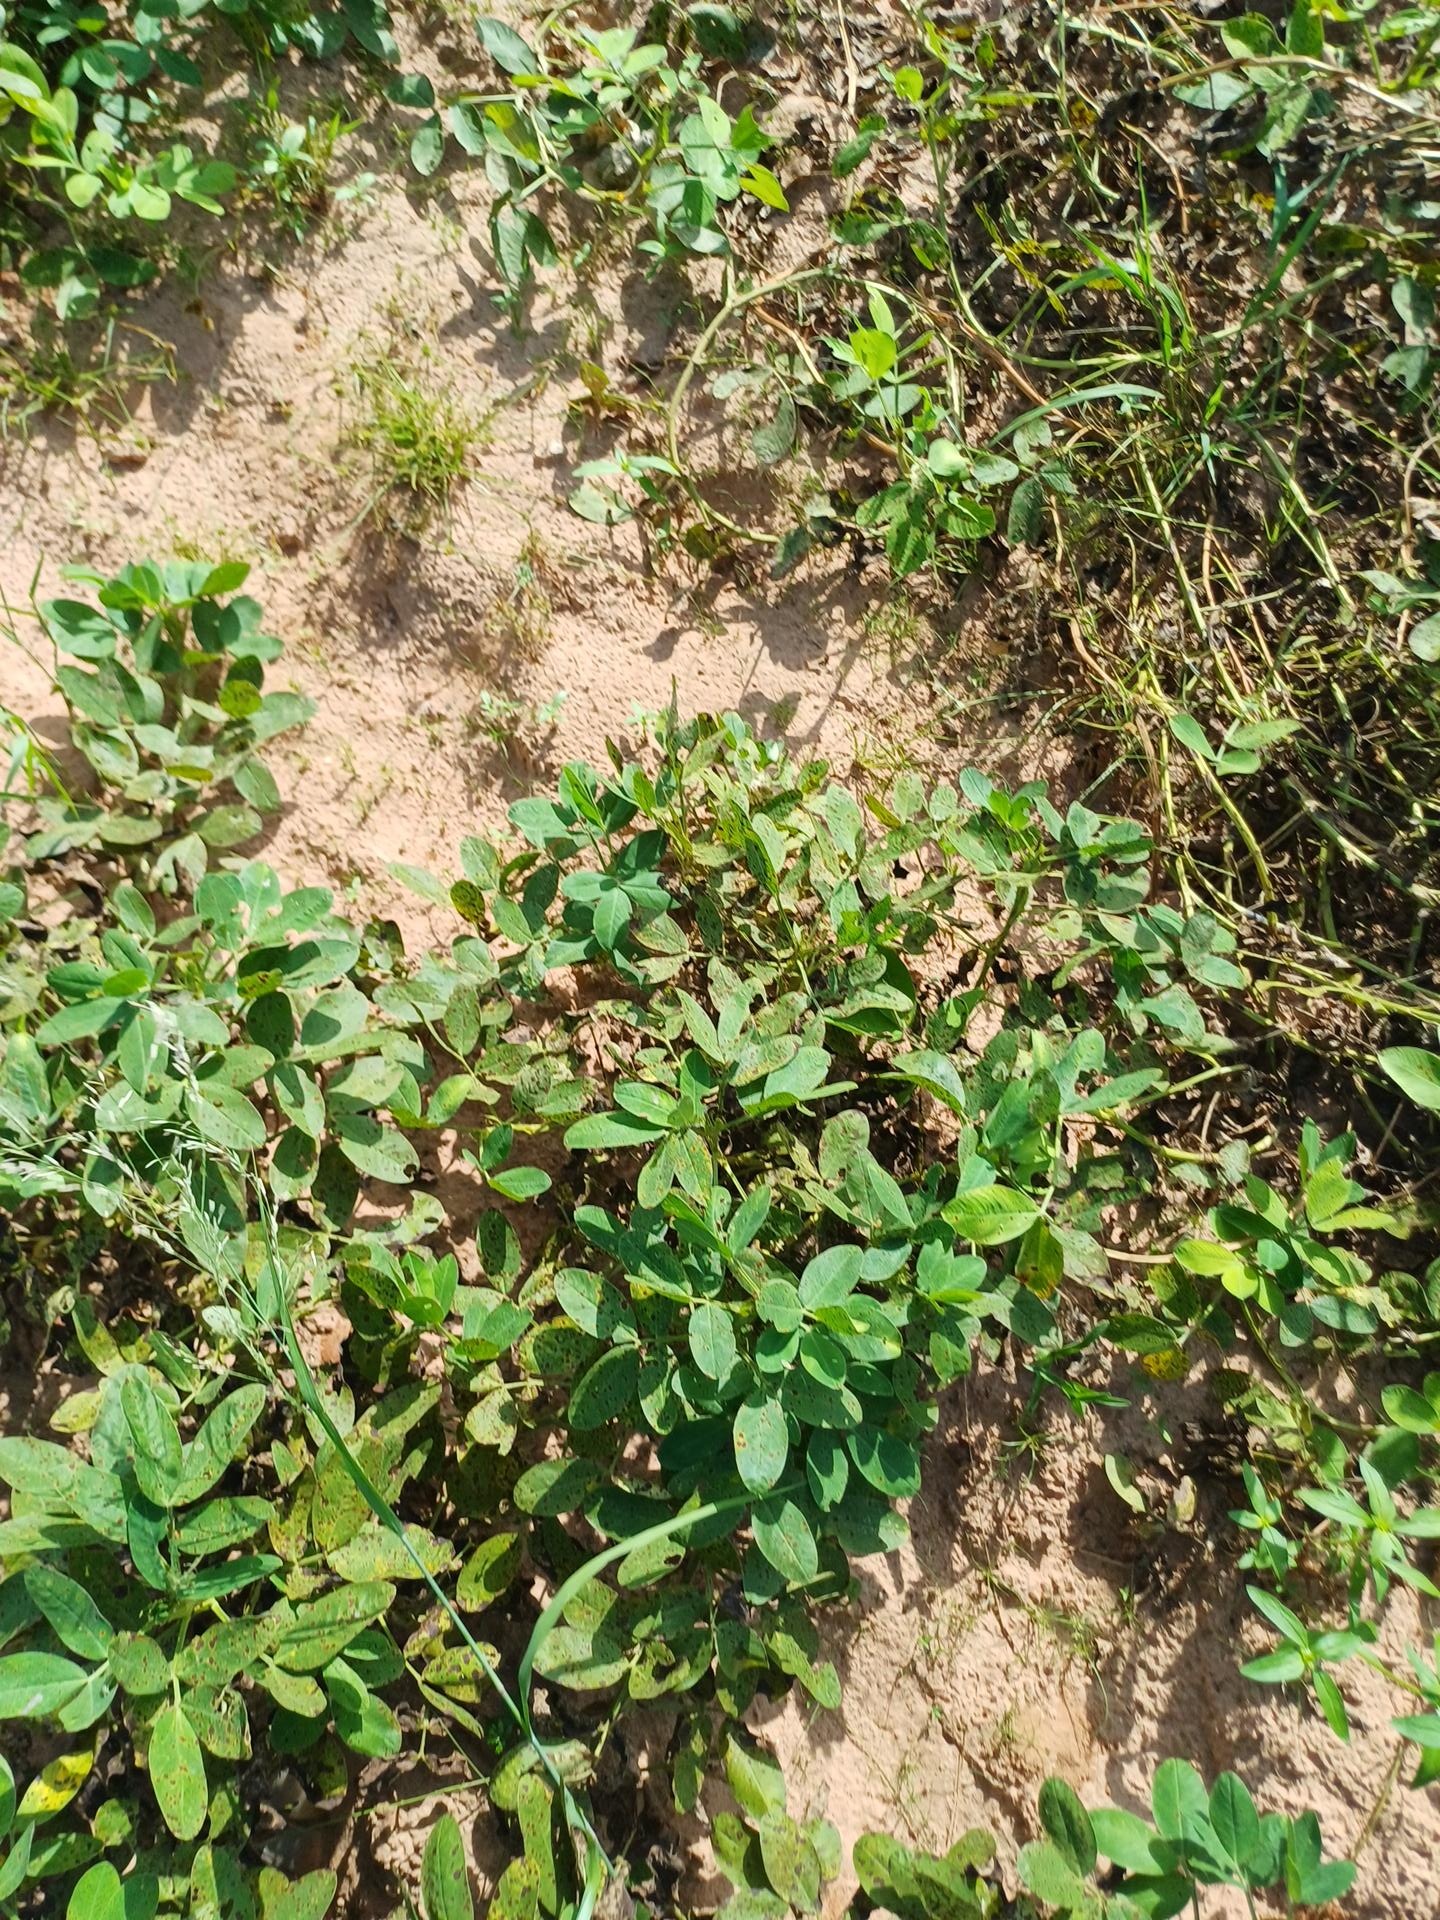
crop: groundnut
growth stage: flowering
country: Senegal
